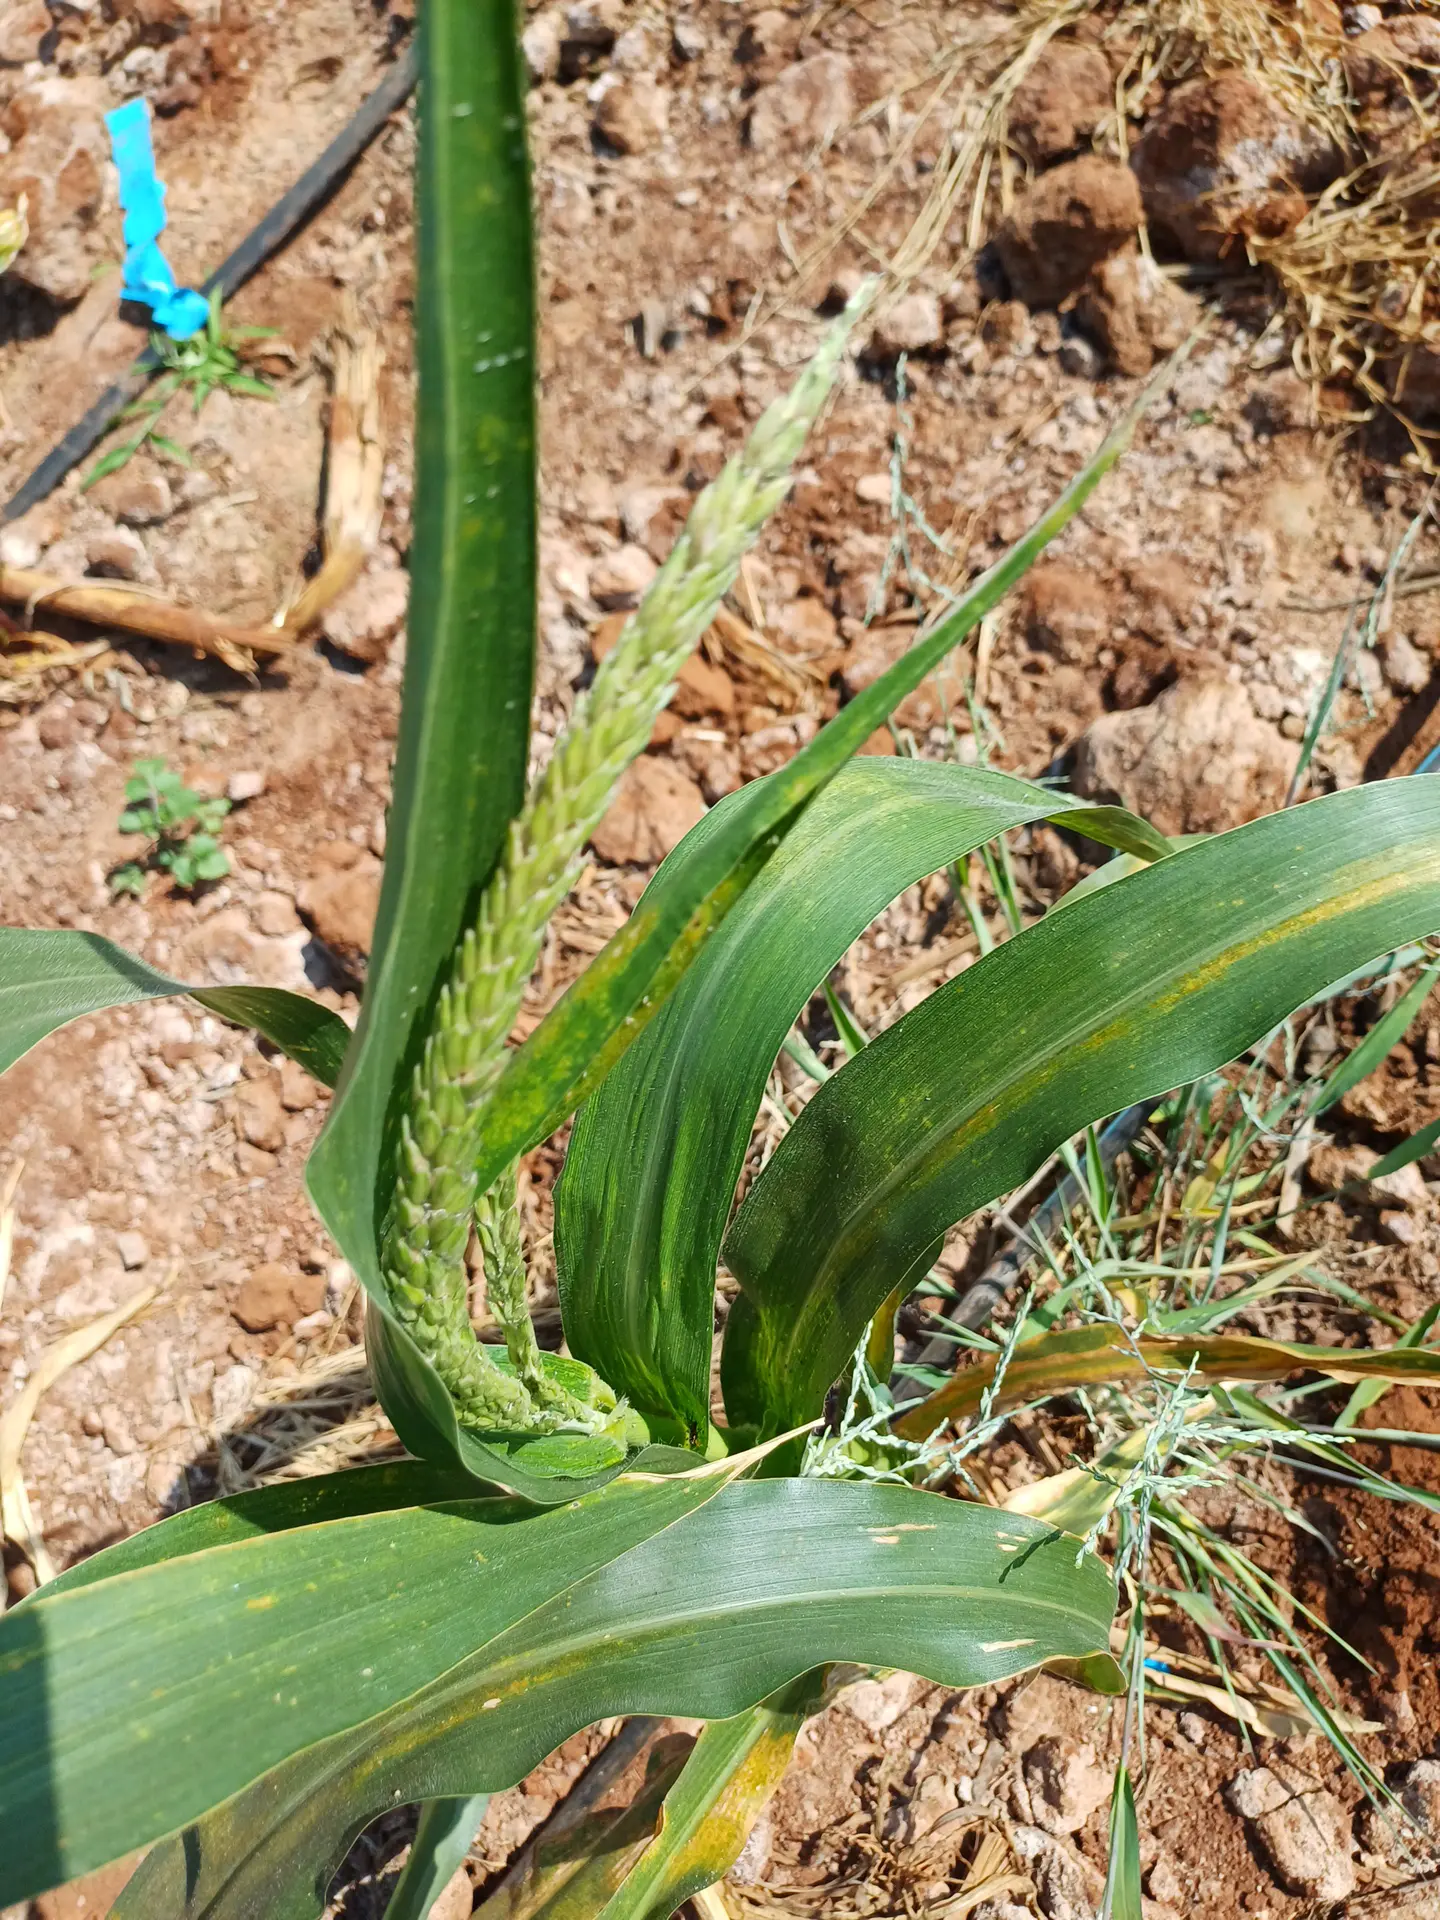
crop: maize
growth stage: flowering
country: Kenya
